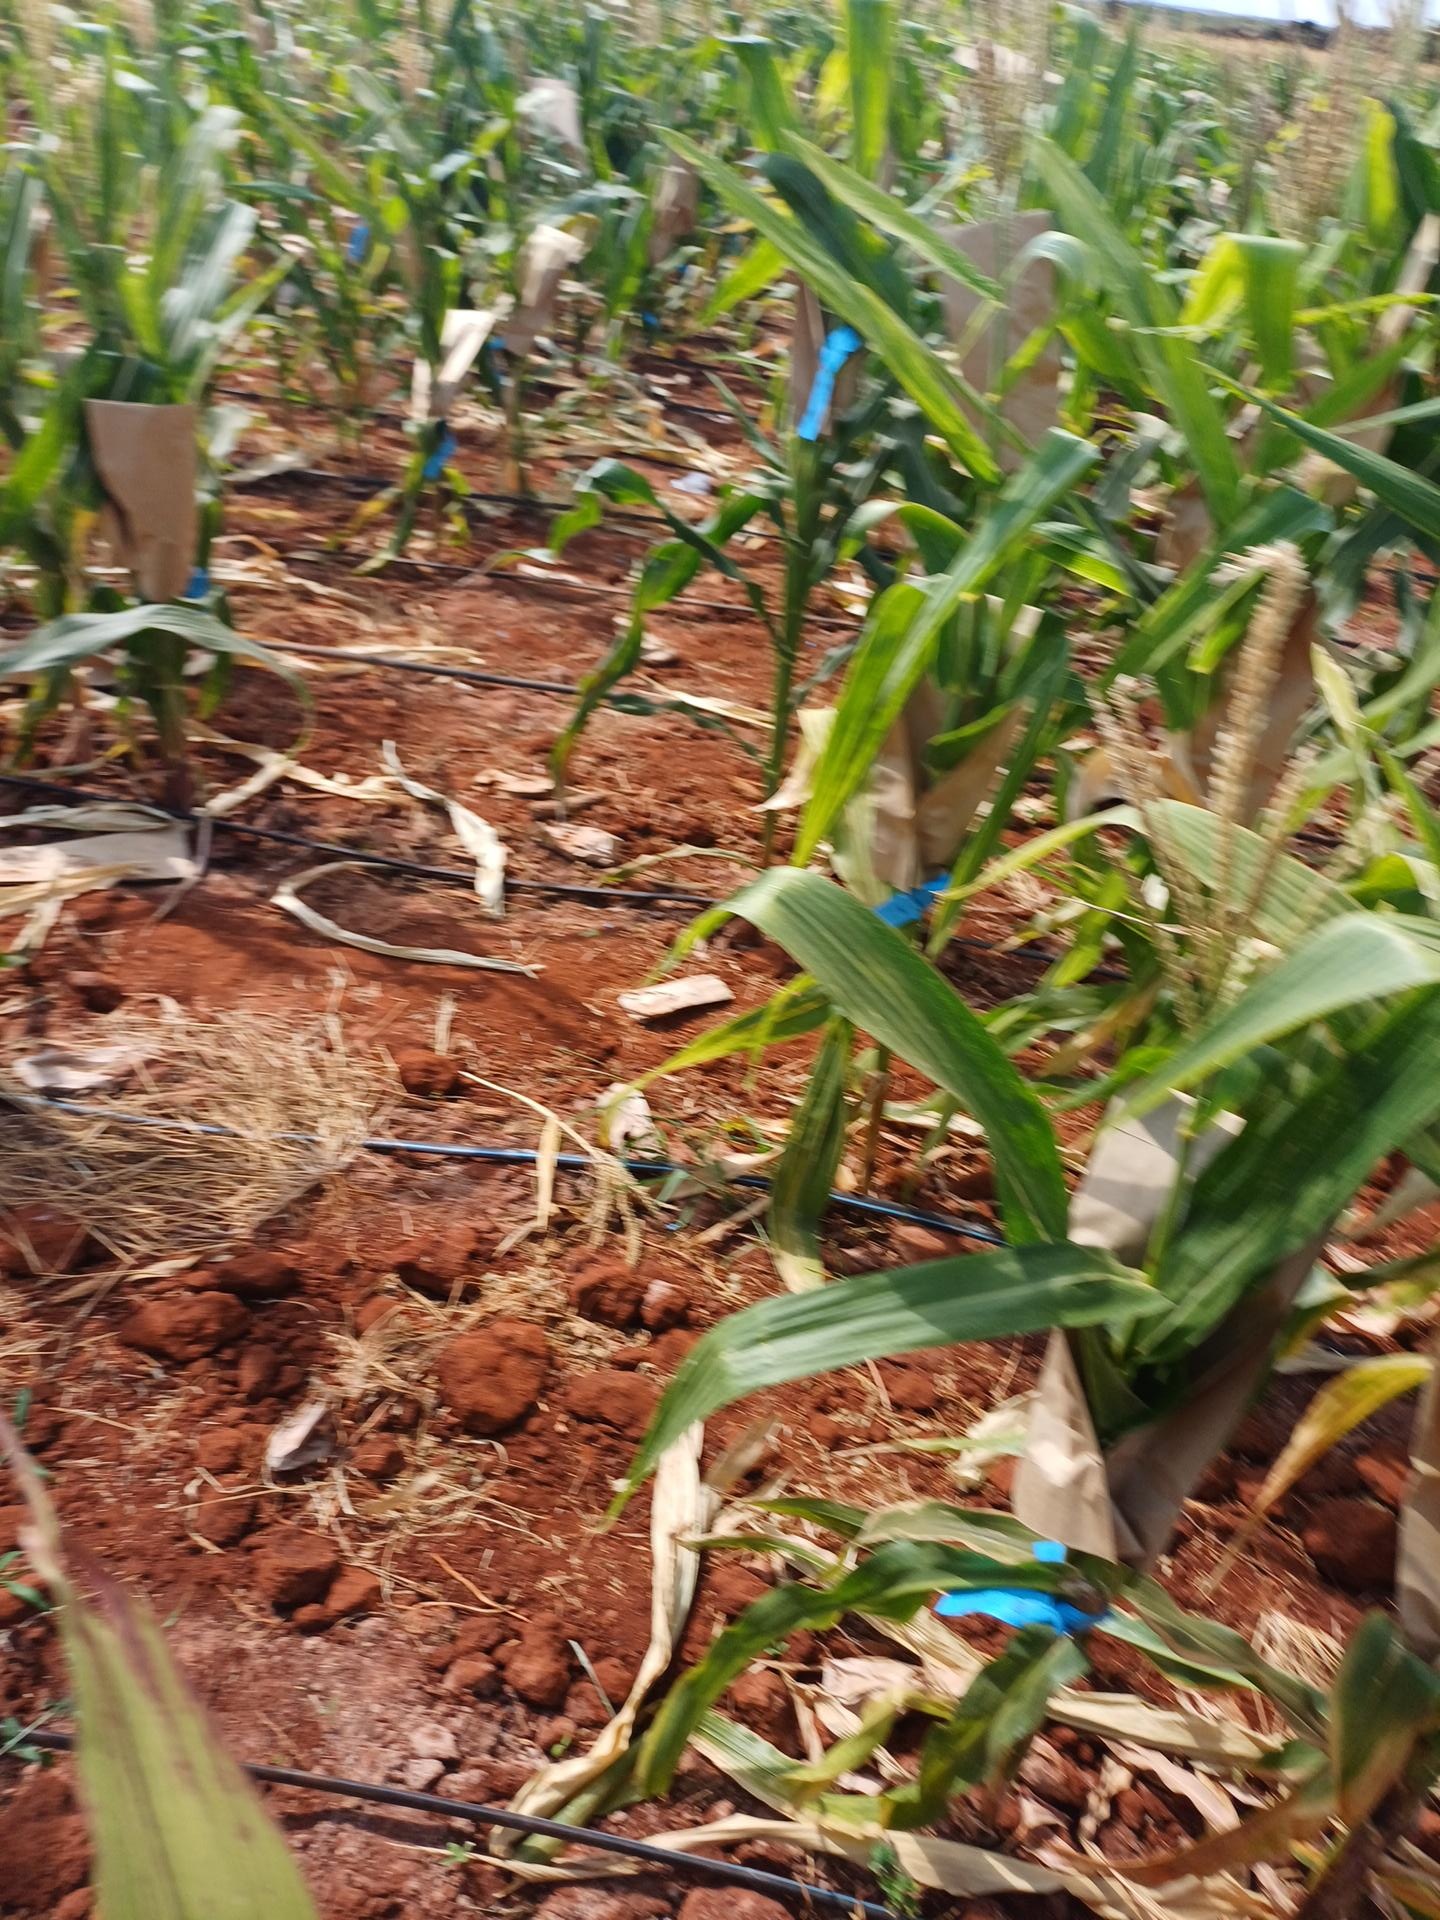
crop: maize
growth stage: flowering
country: Kenya
